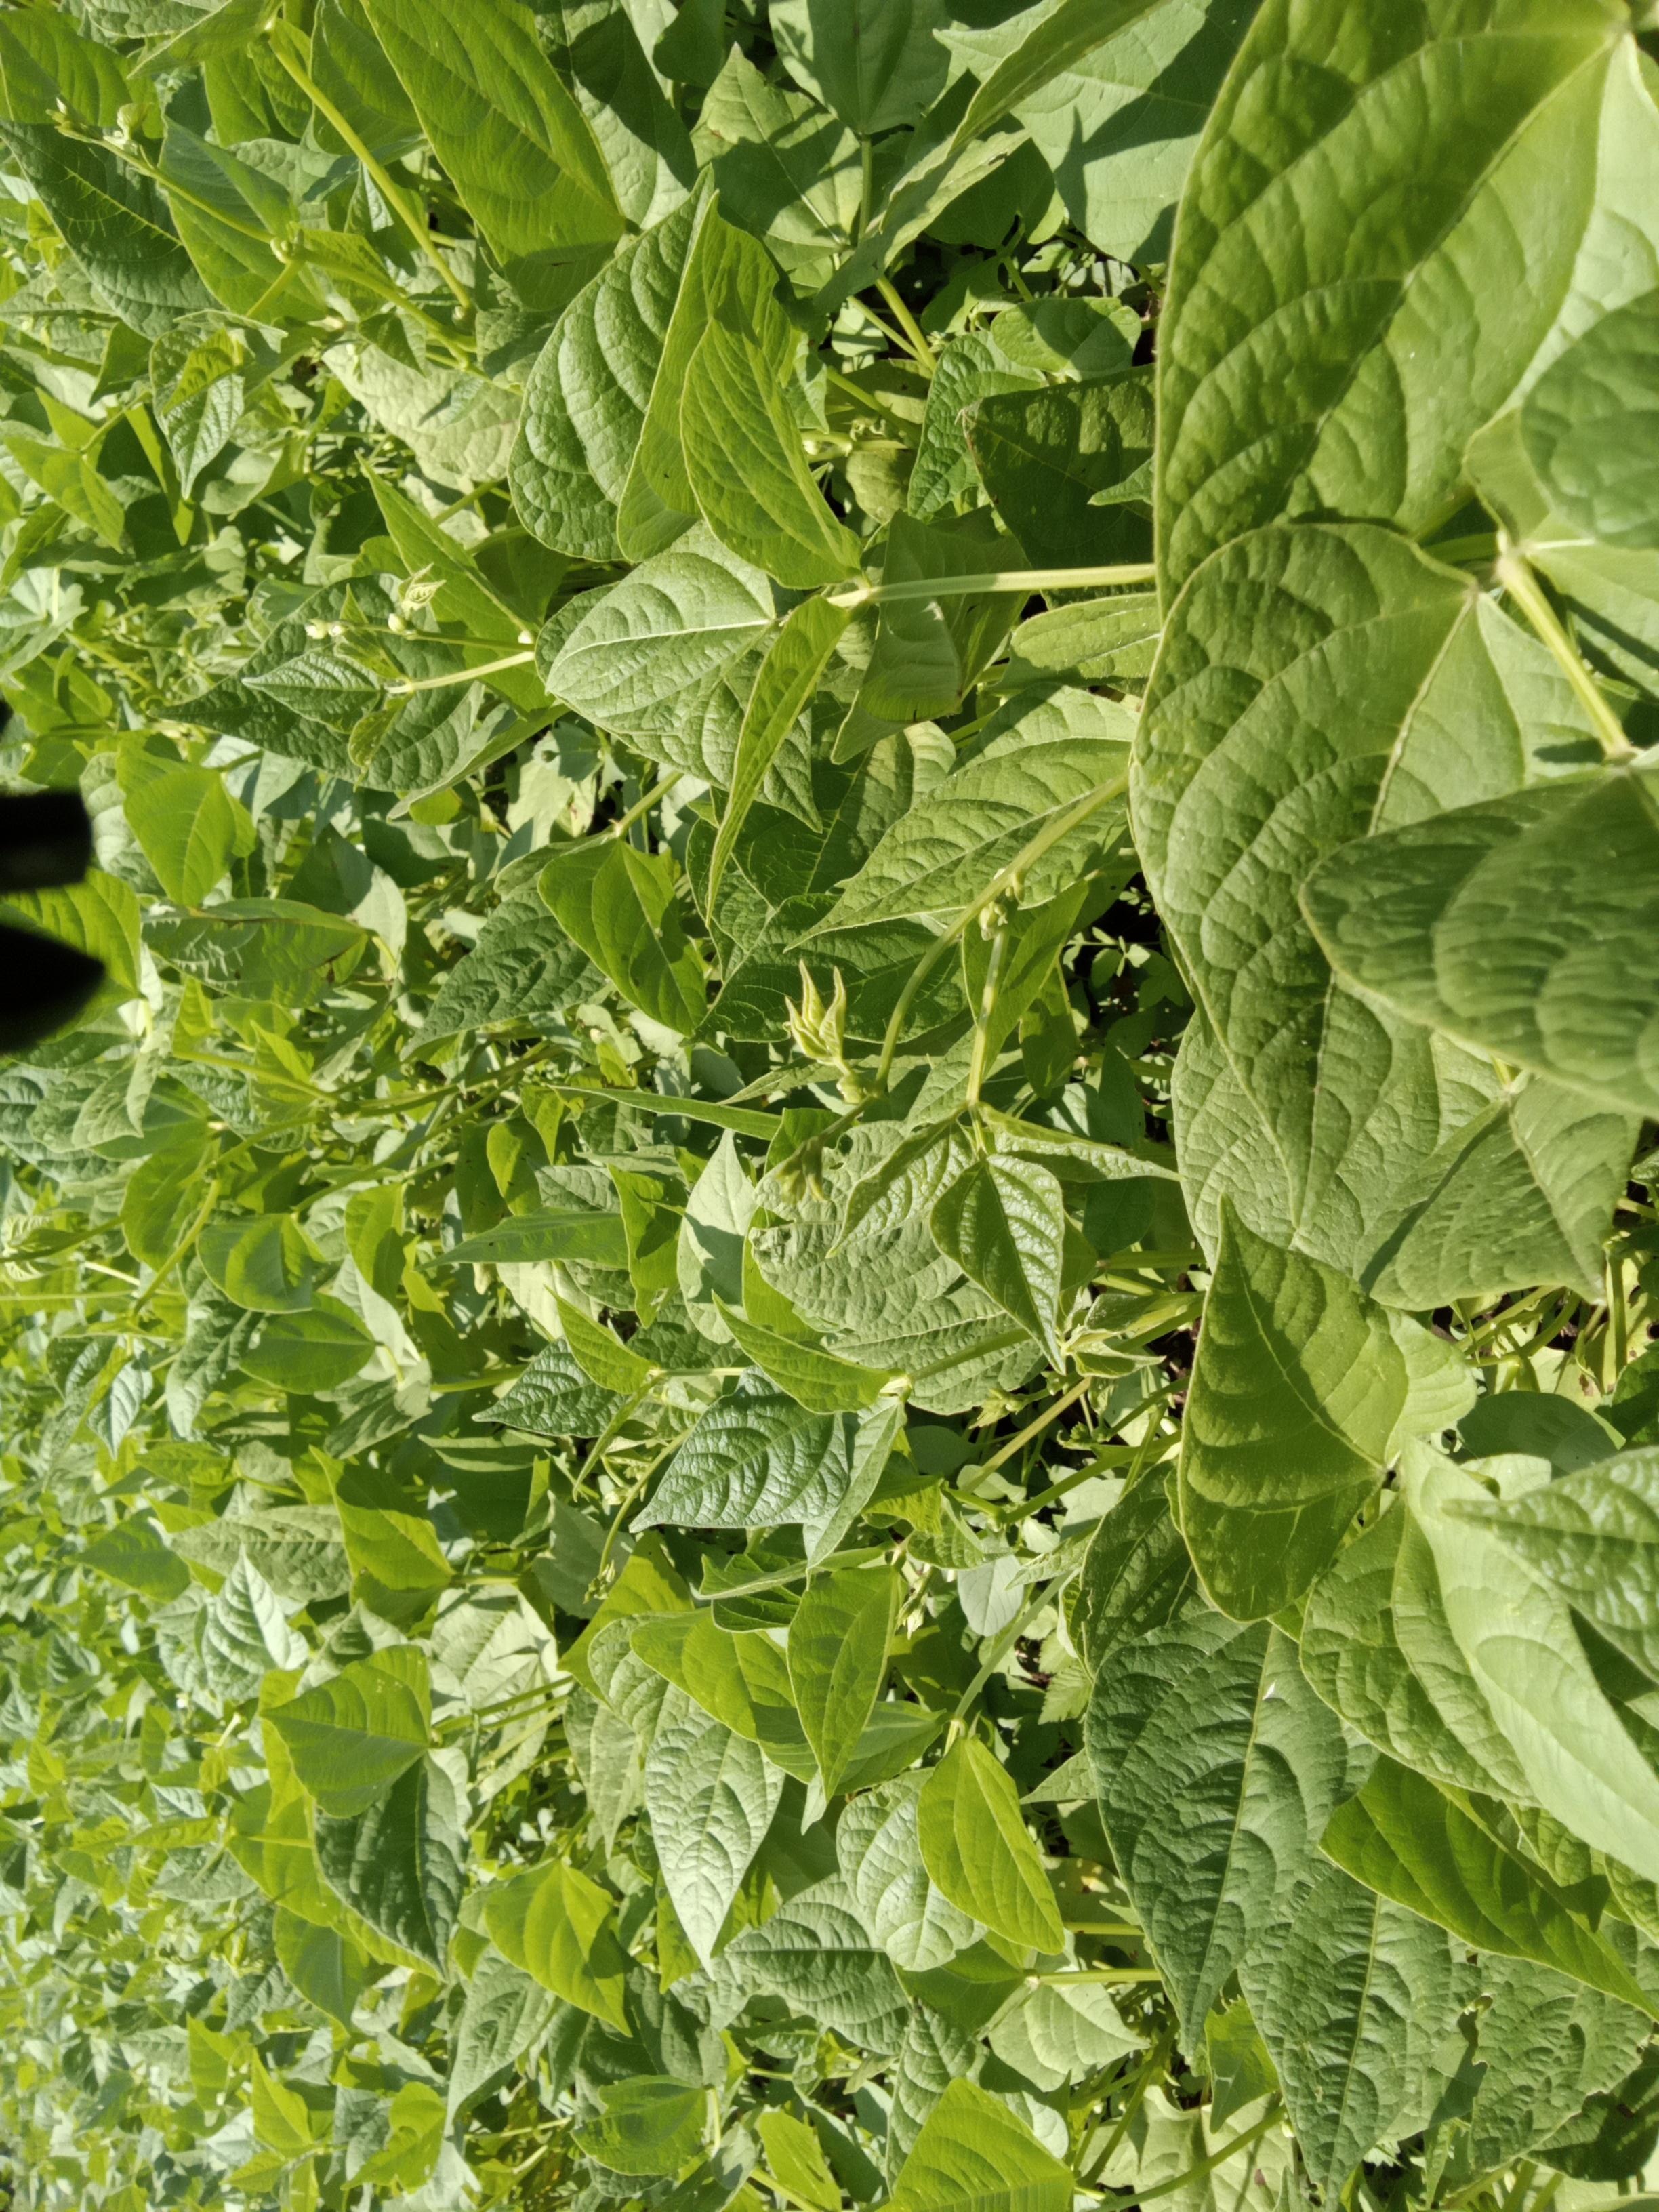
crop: common bean
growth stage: vegetative
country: Kenya
